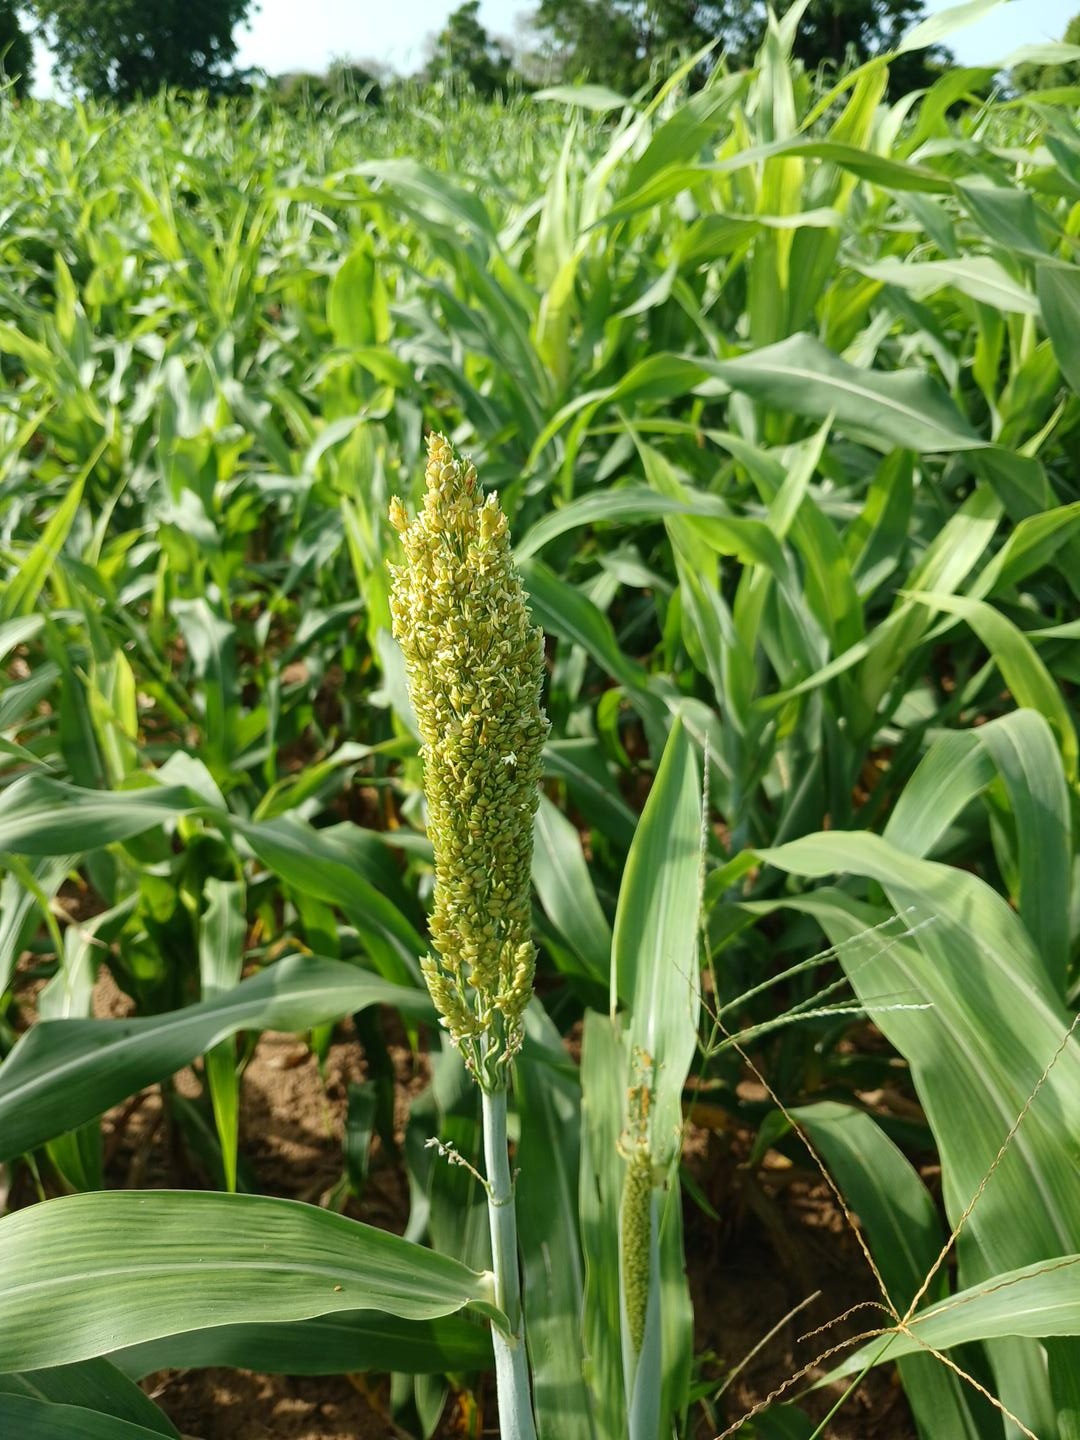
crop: sorghum
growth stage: flowering
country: Senegal
